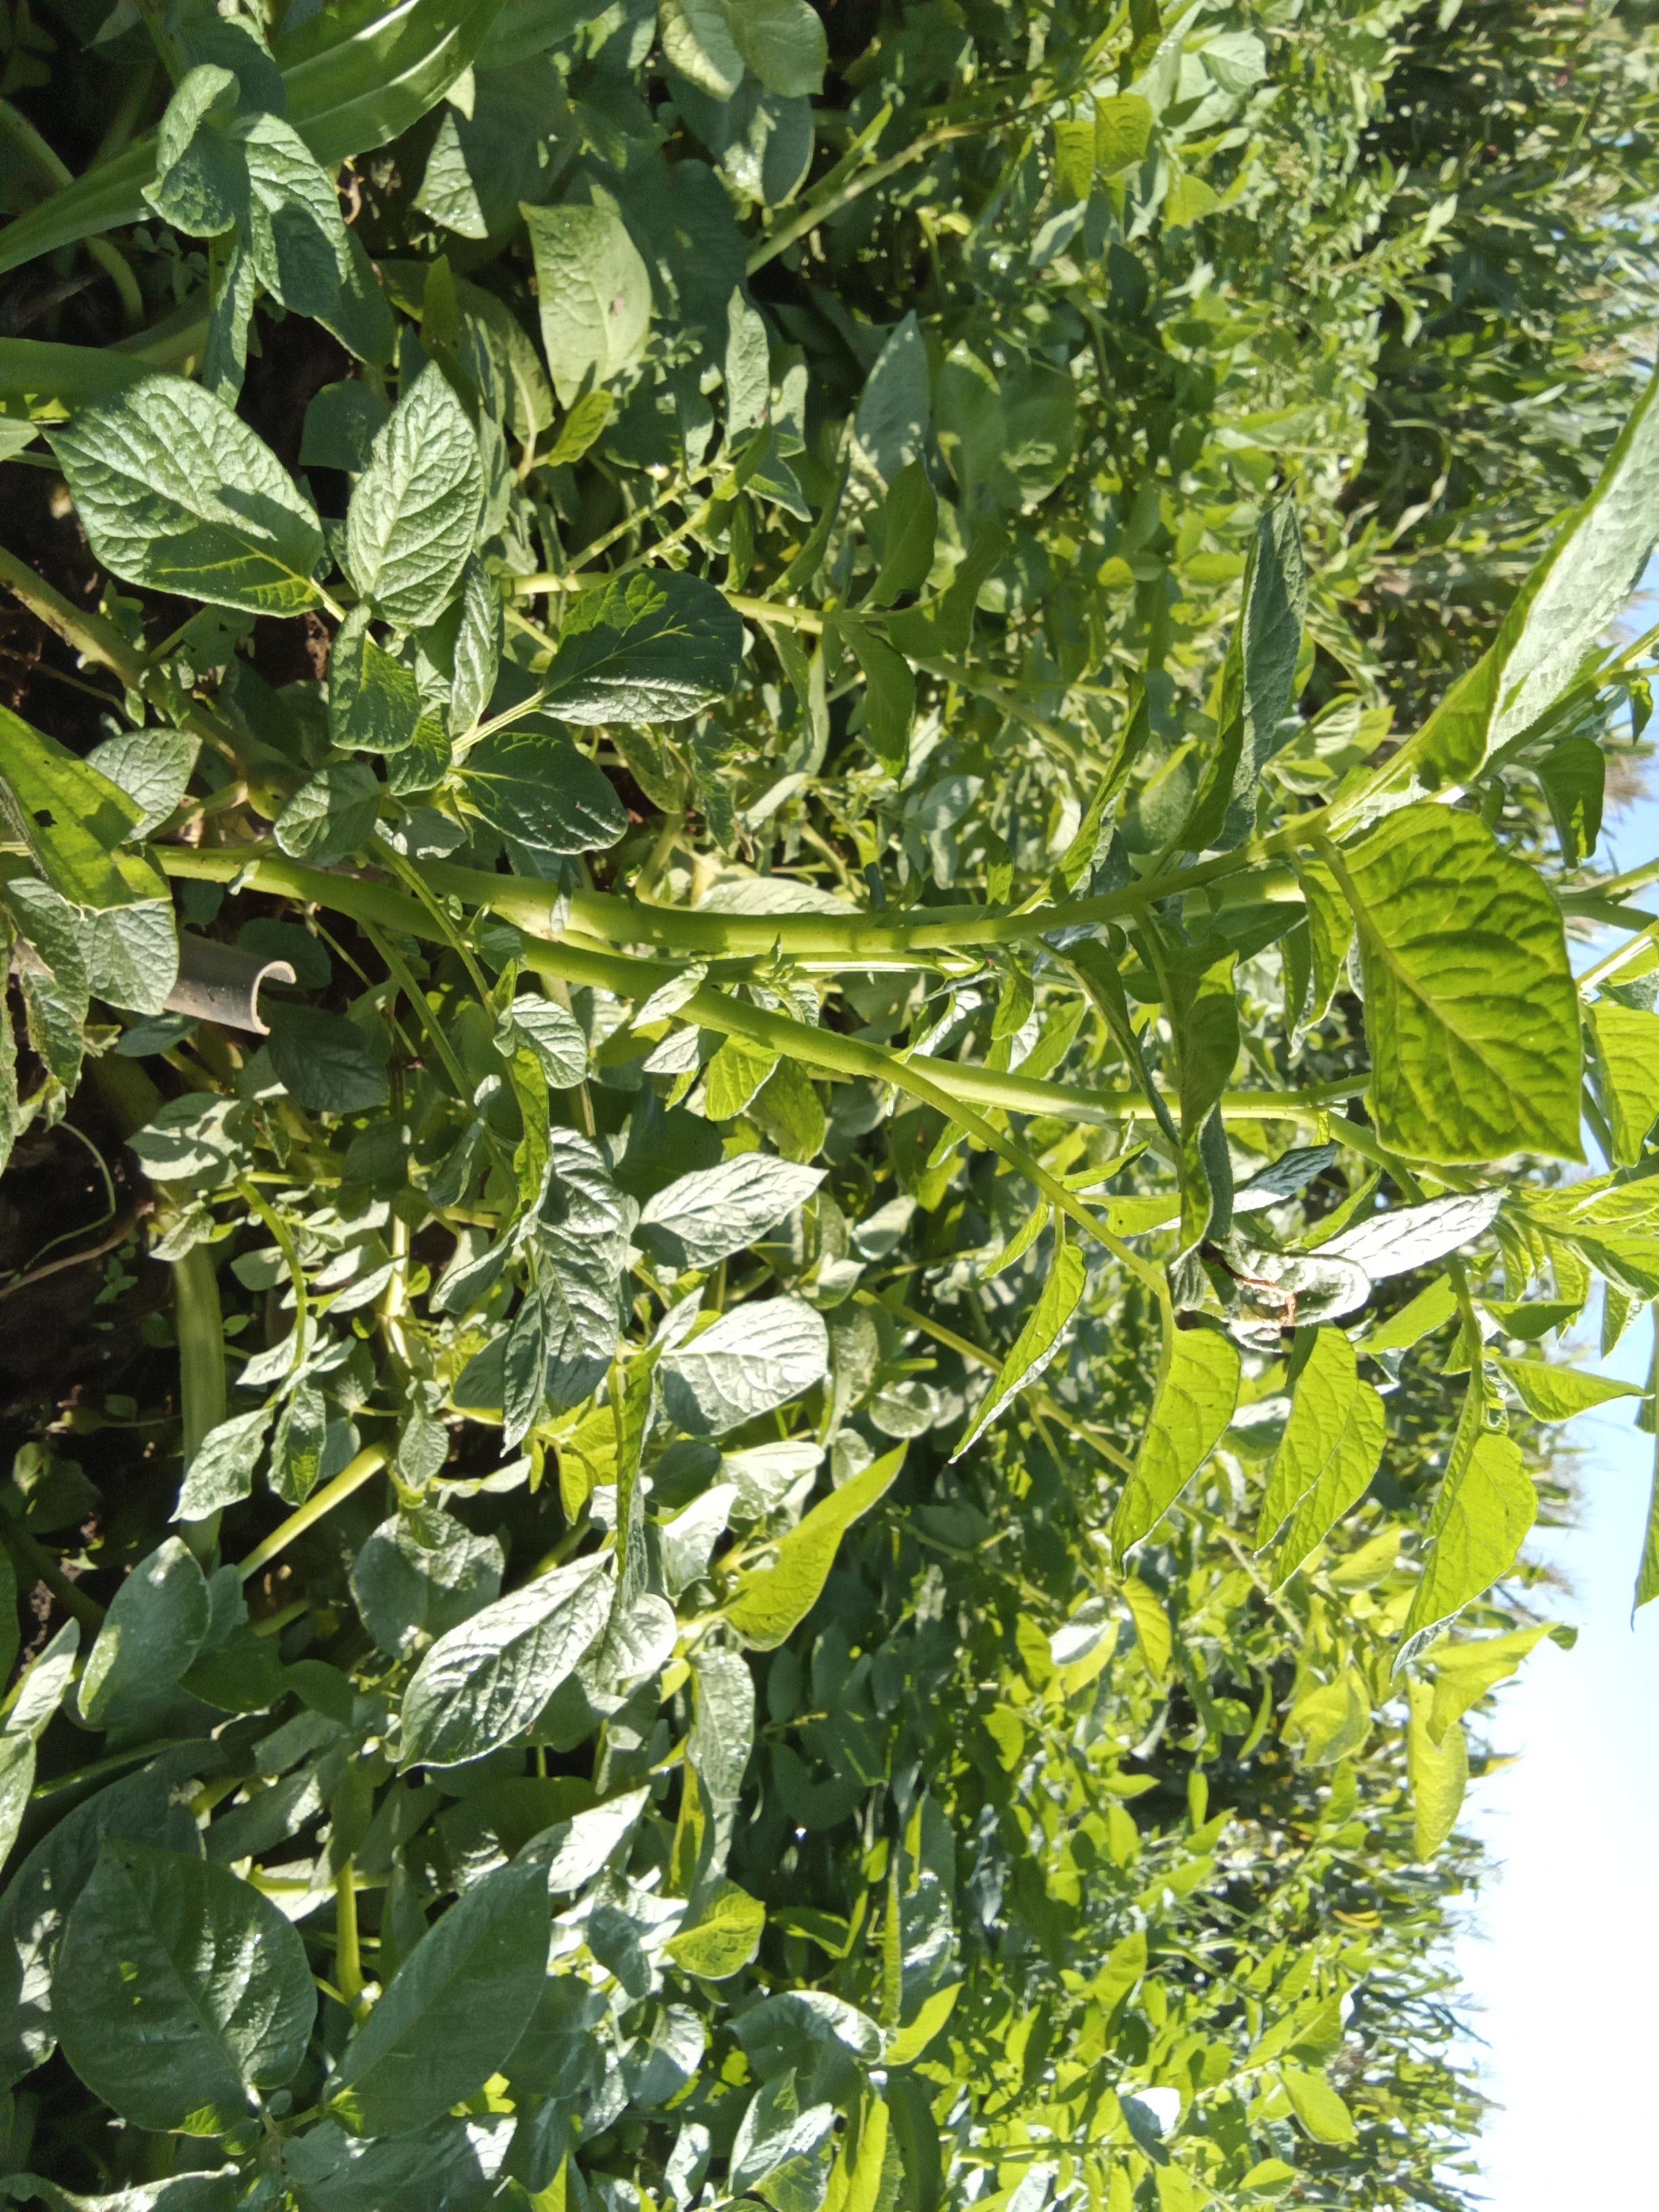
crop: potato
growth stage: vegetative
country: Kenya
